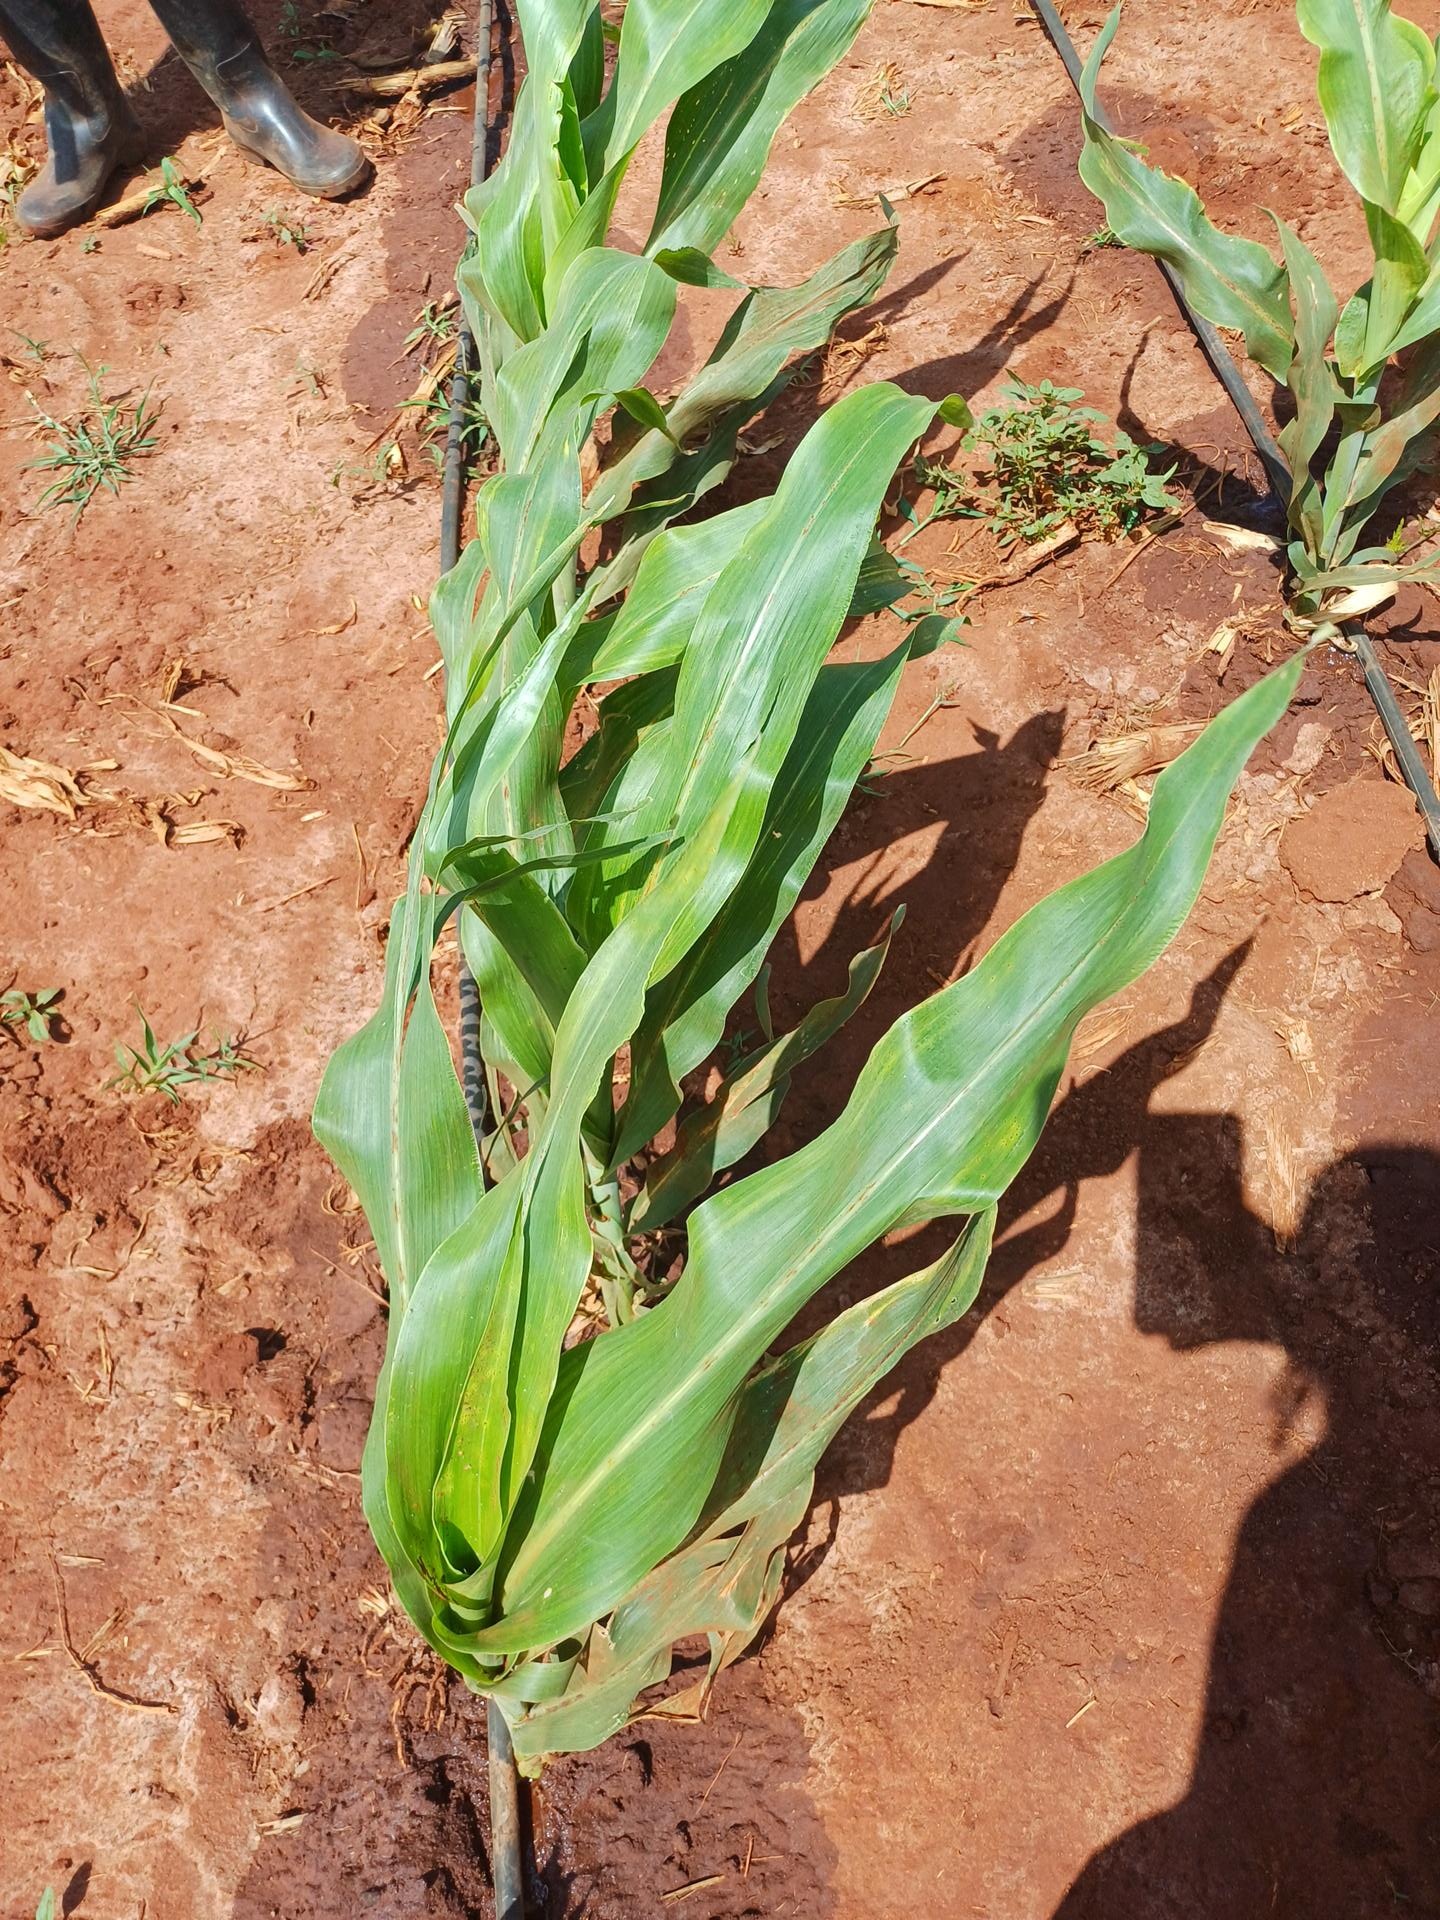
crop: sorghum
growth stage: vegetative
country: Kenya
